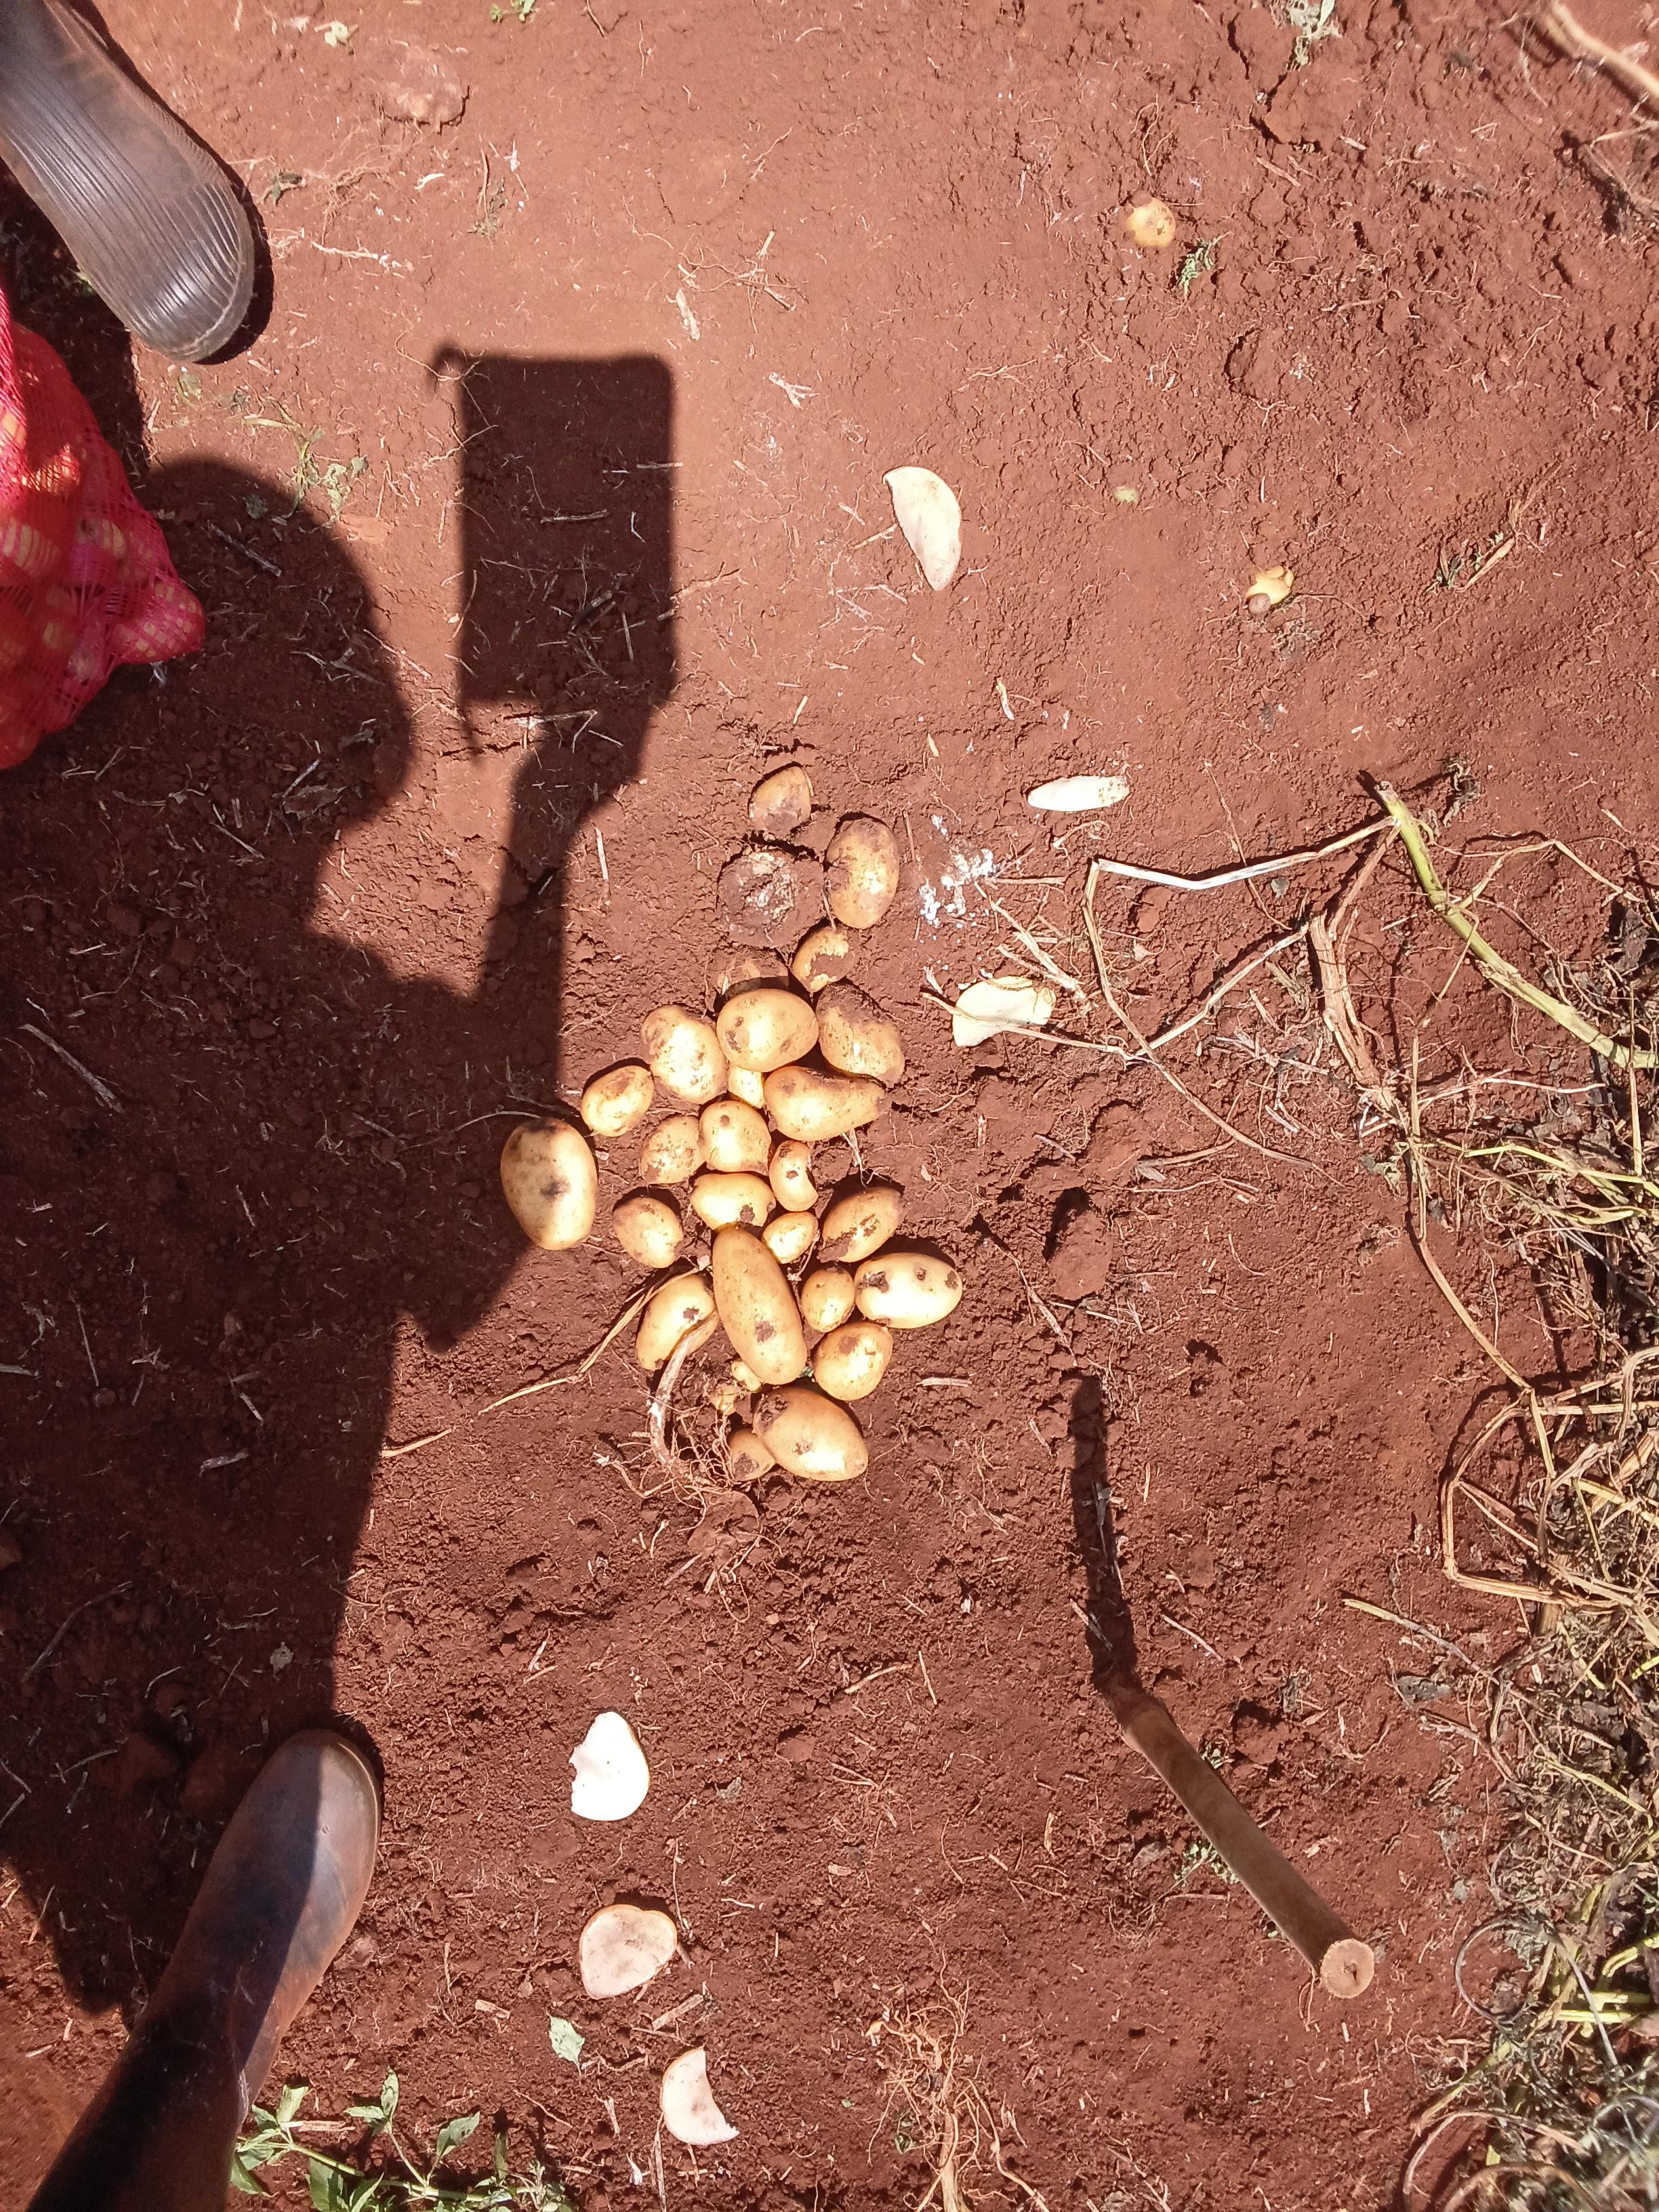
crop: potato
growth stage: harvest
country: Kenya
